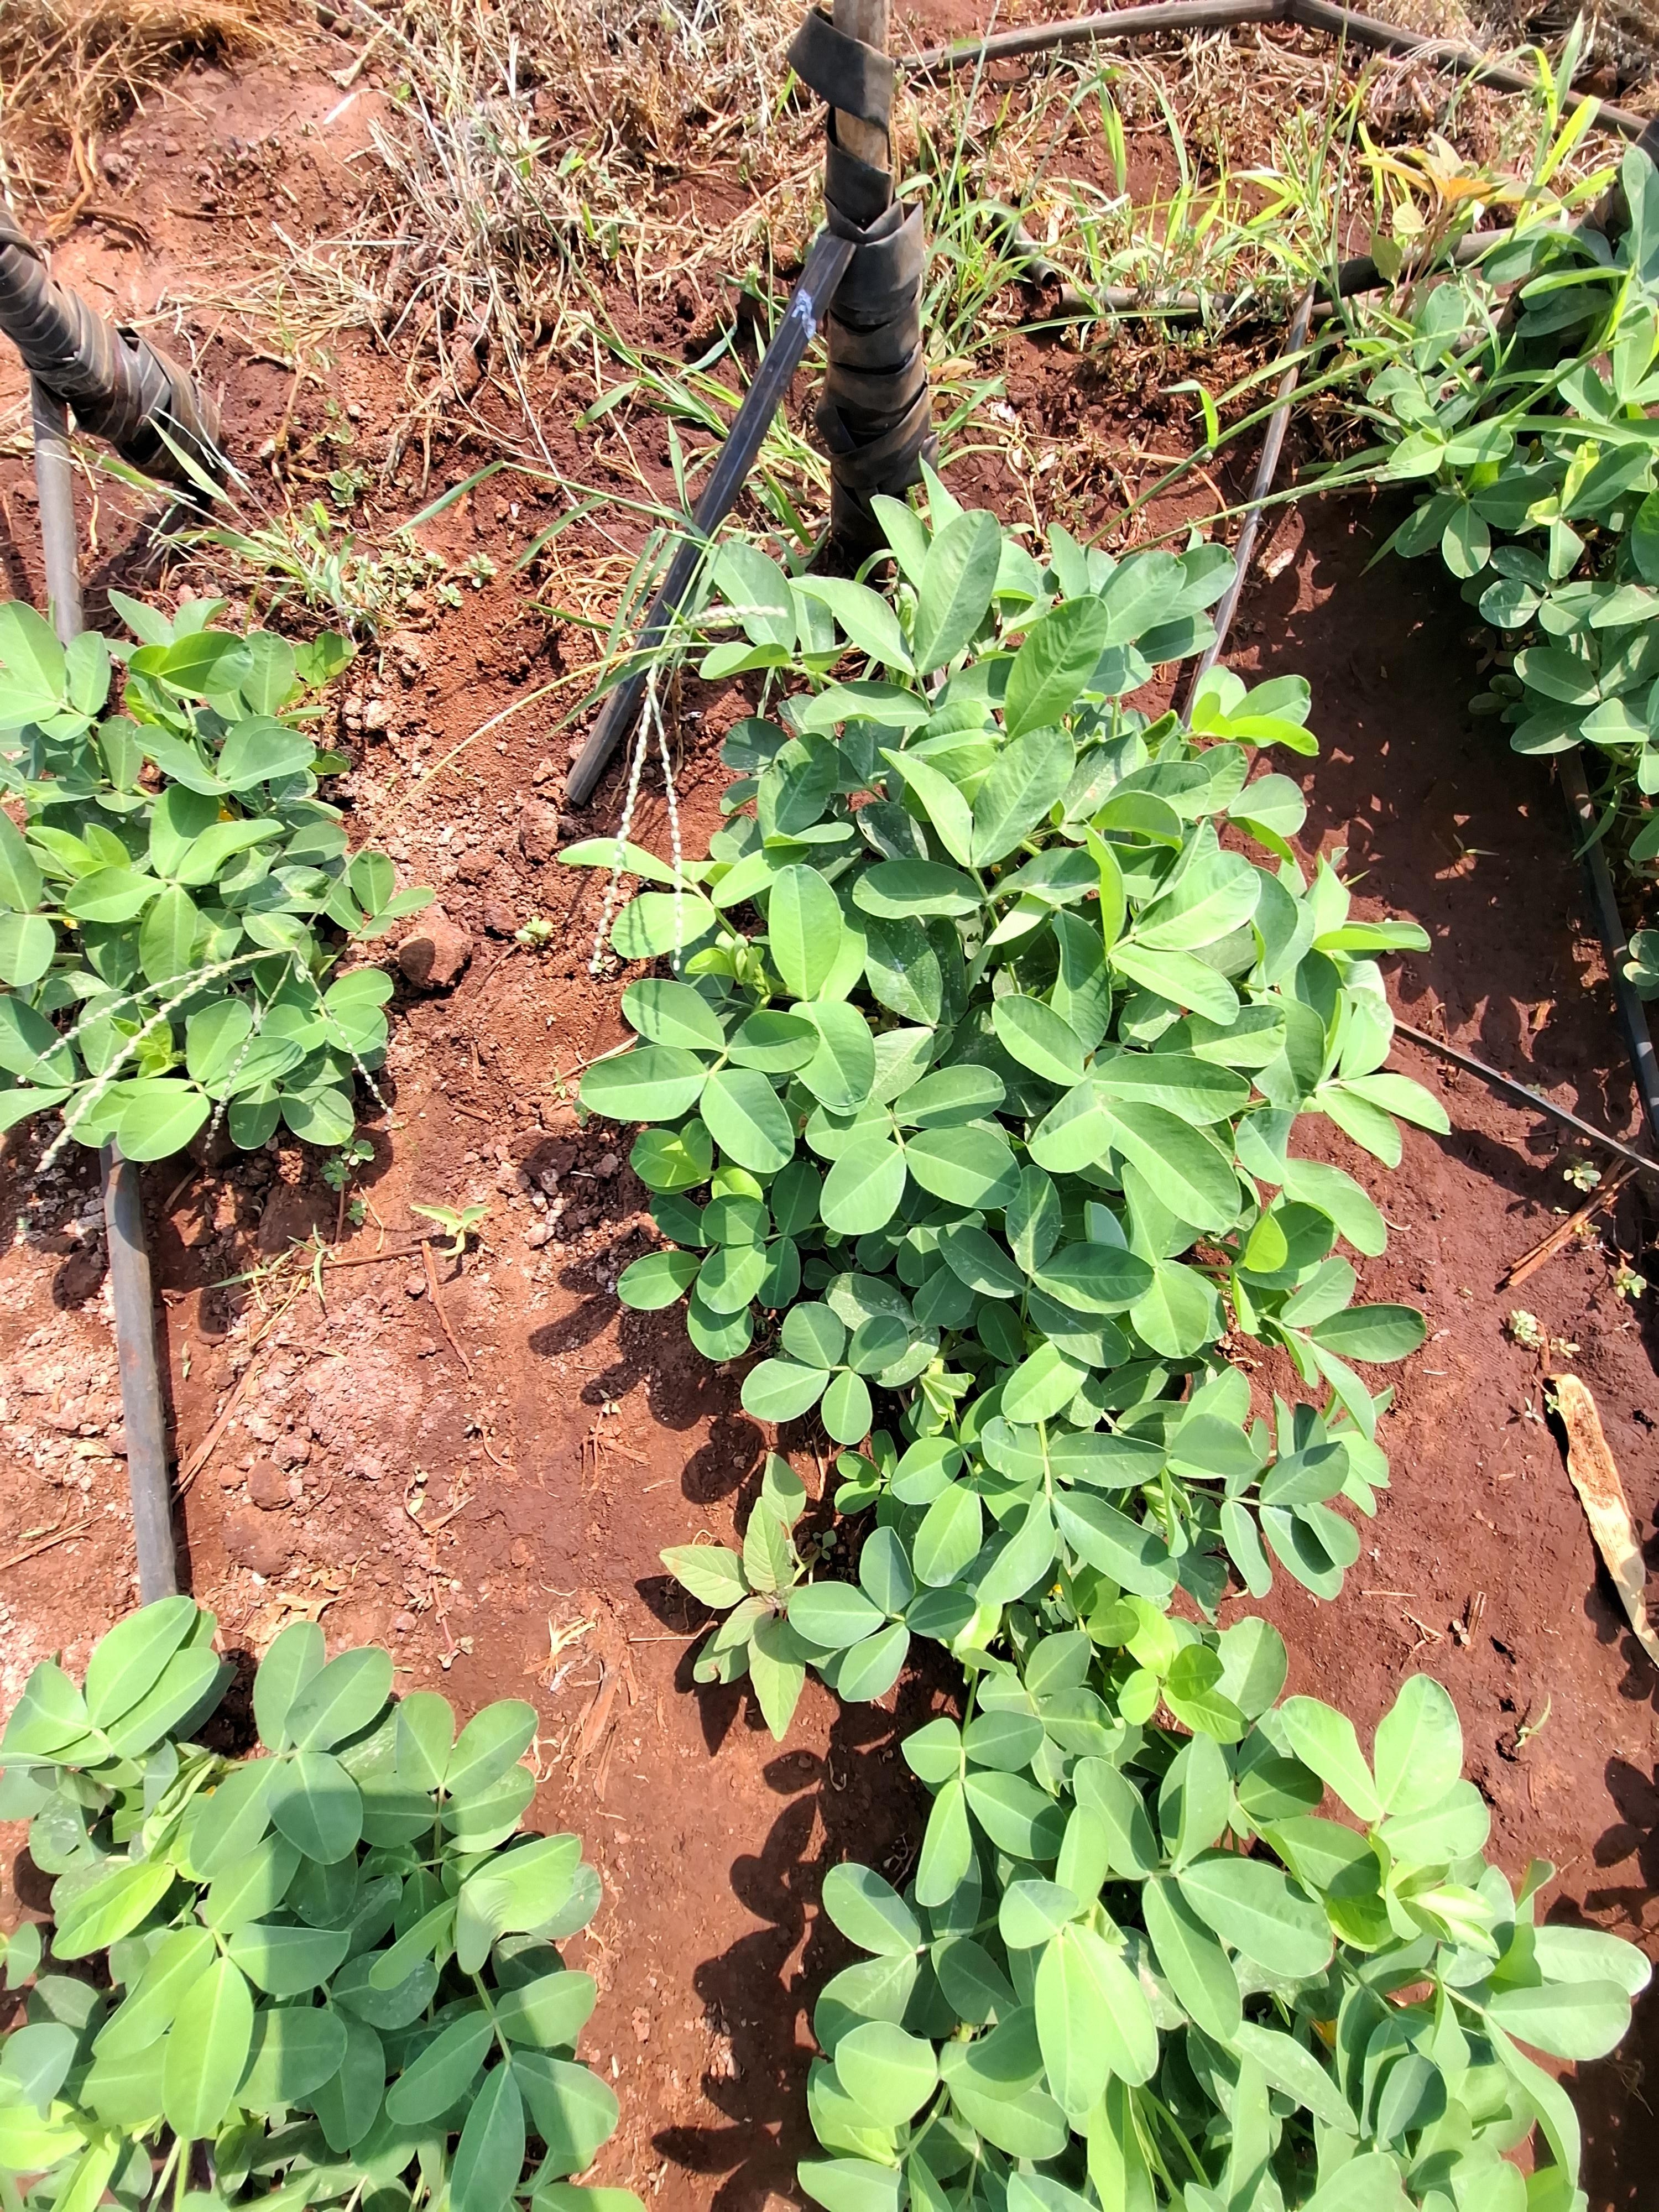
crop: groundnut
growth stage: flowering
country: Kenya
